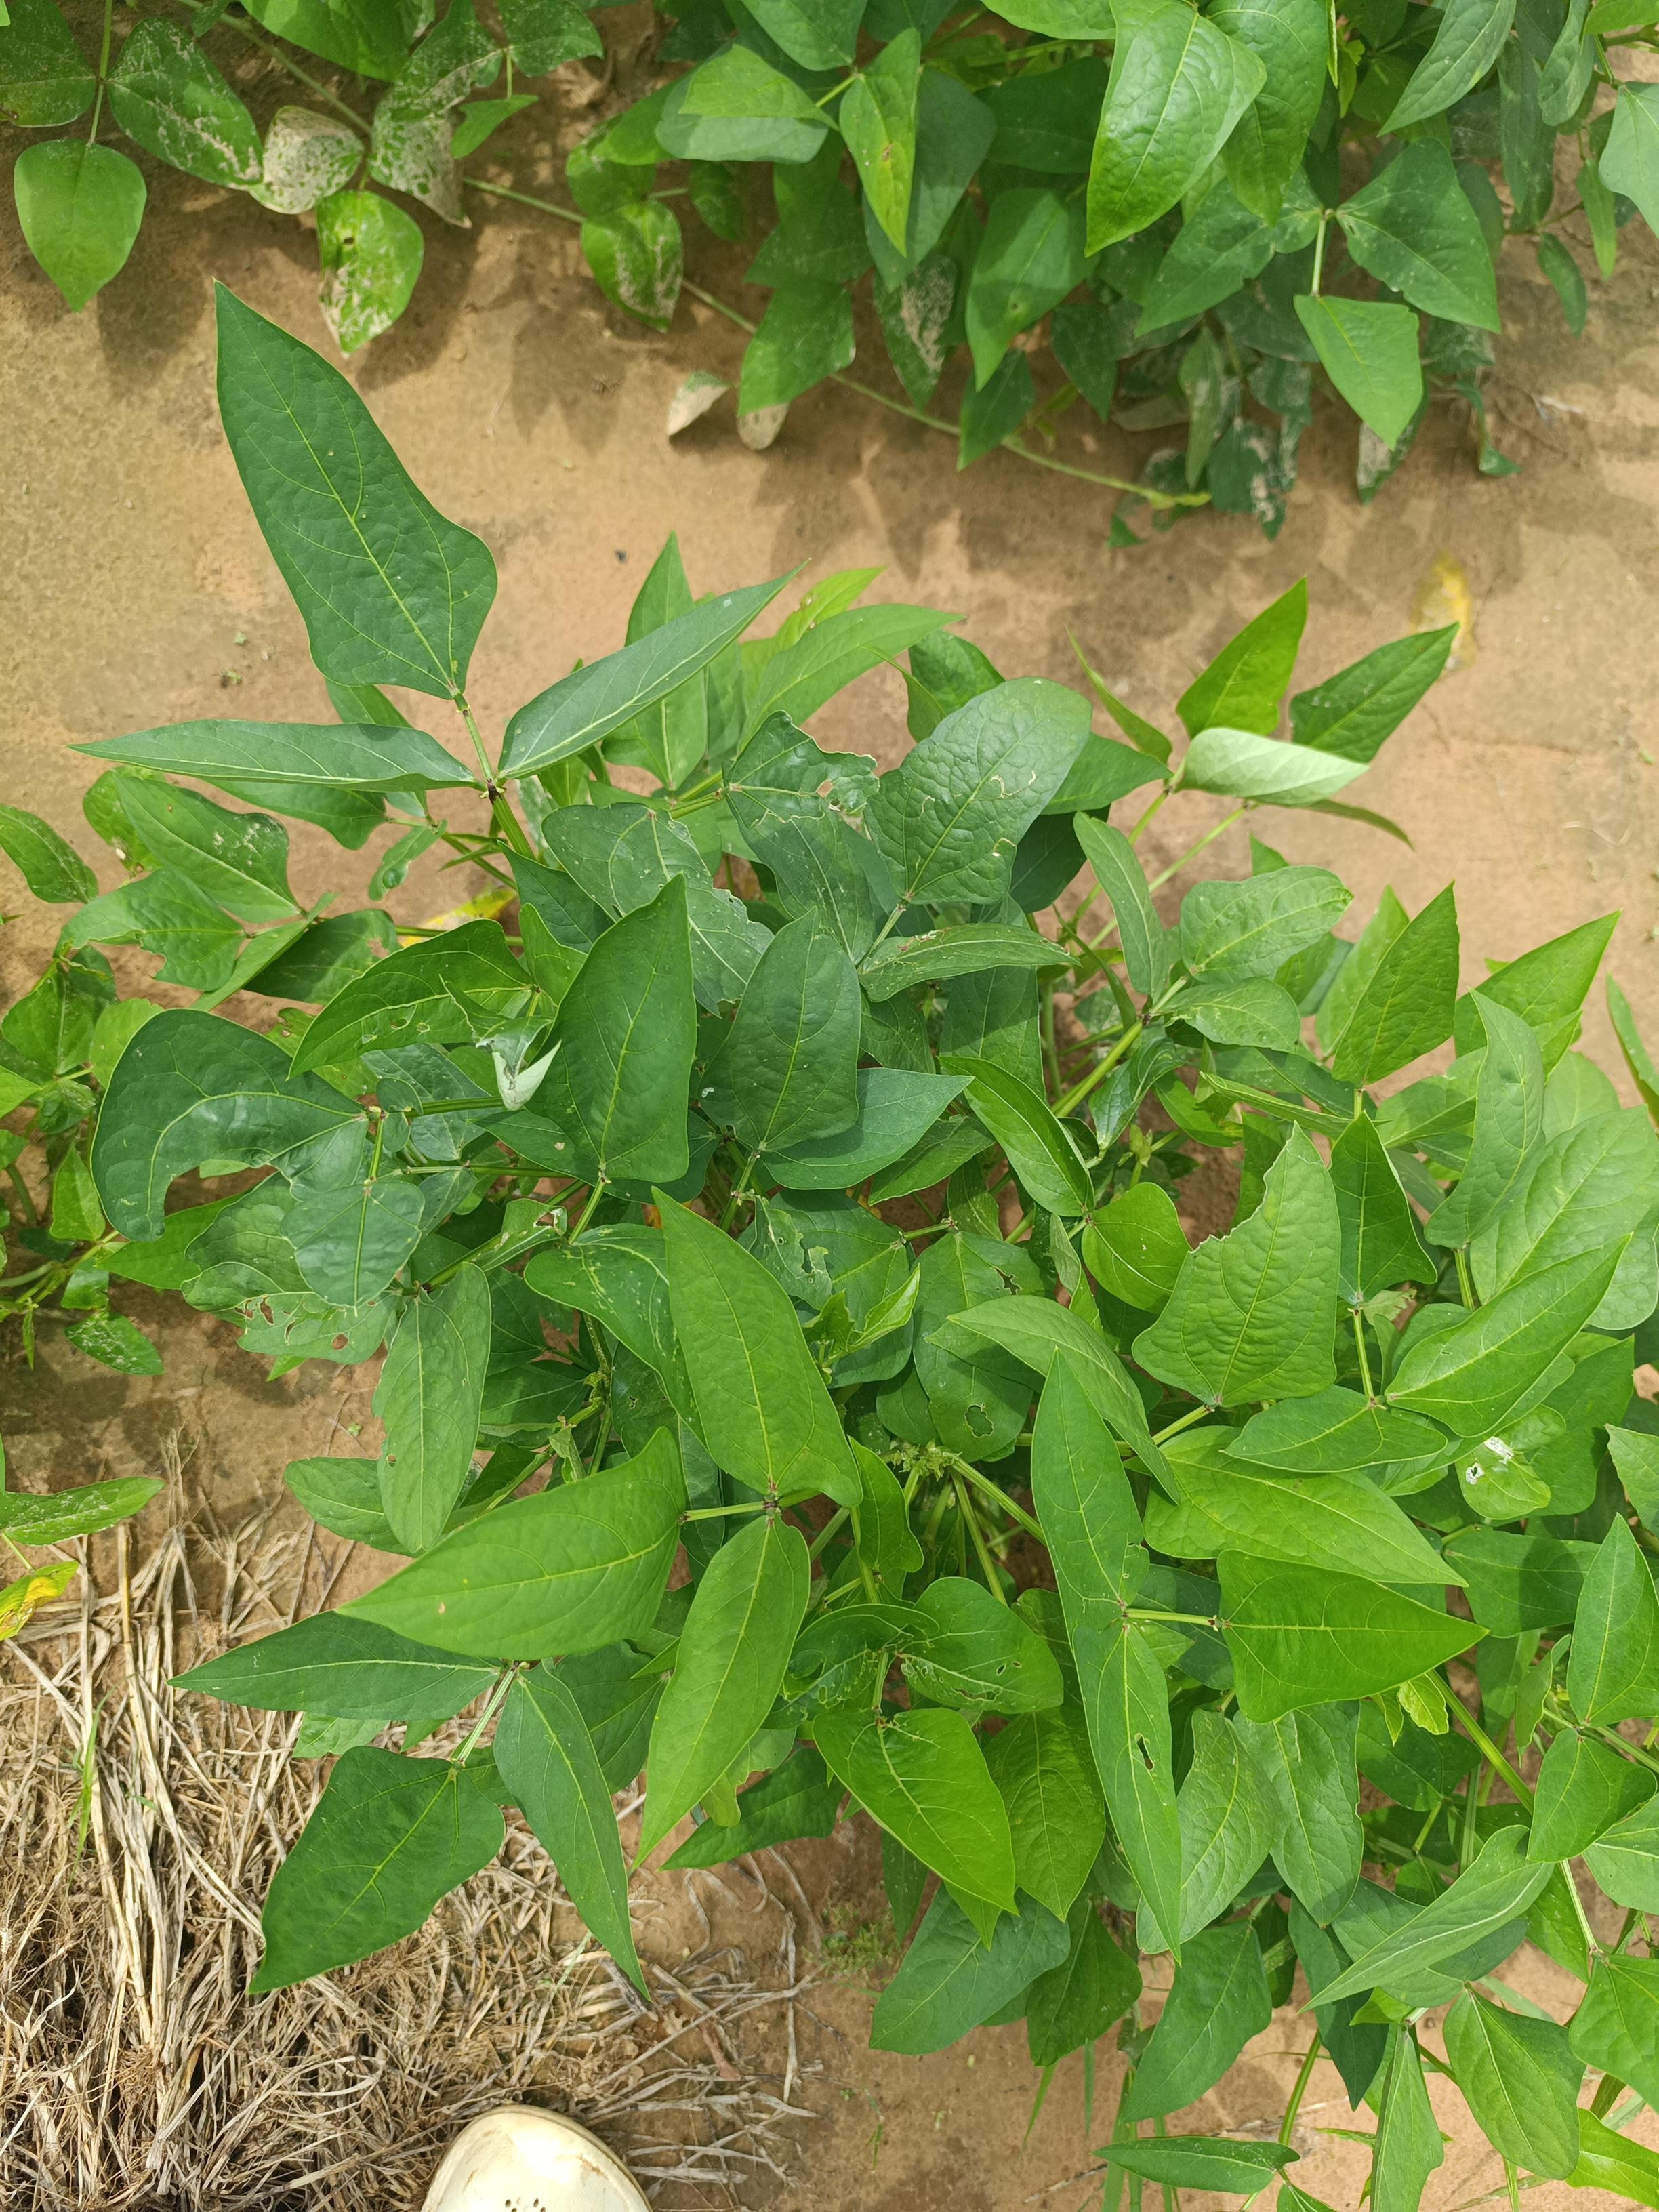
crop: cowpea
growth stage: vegetative
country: Nigeria
